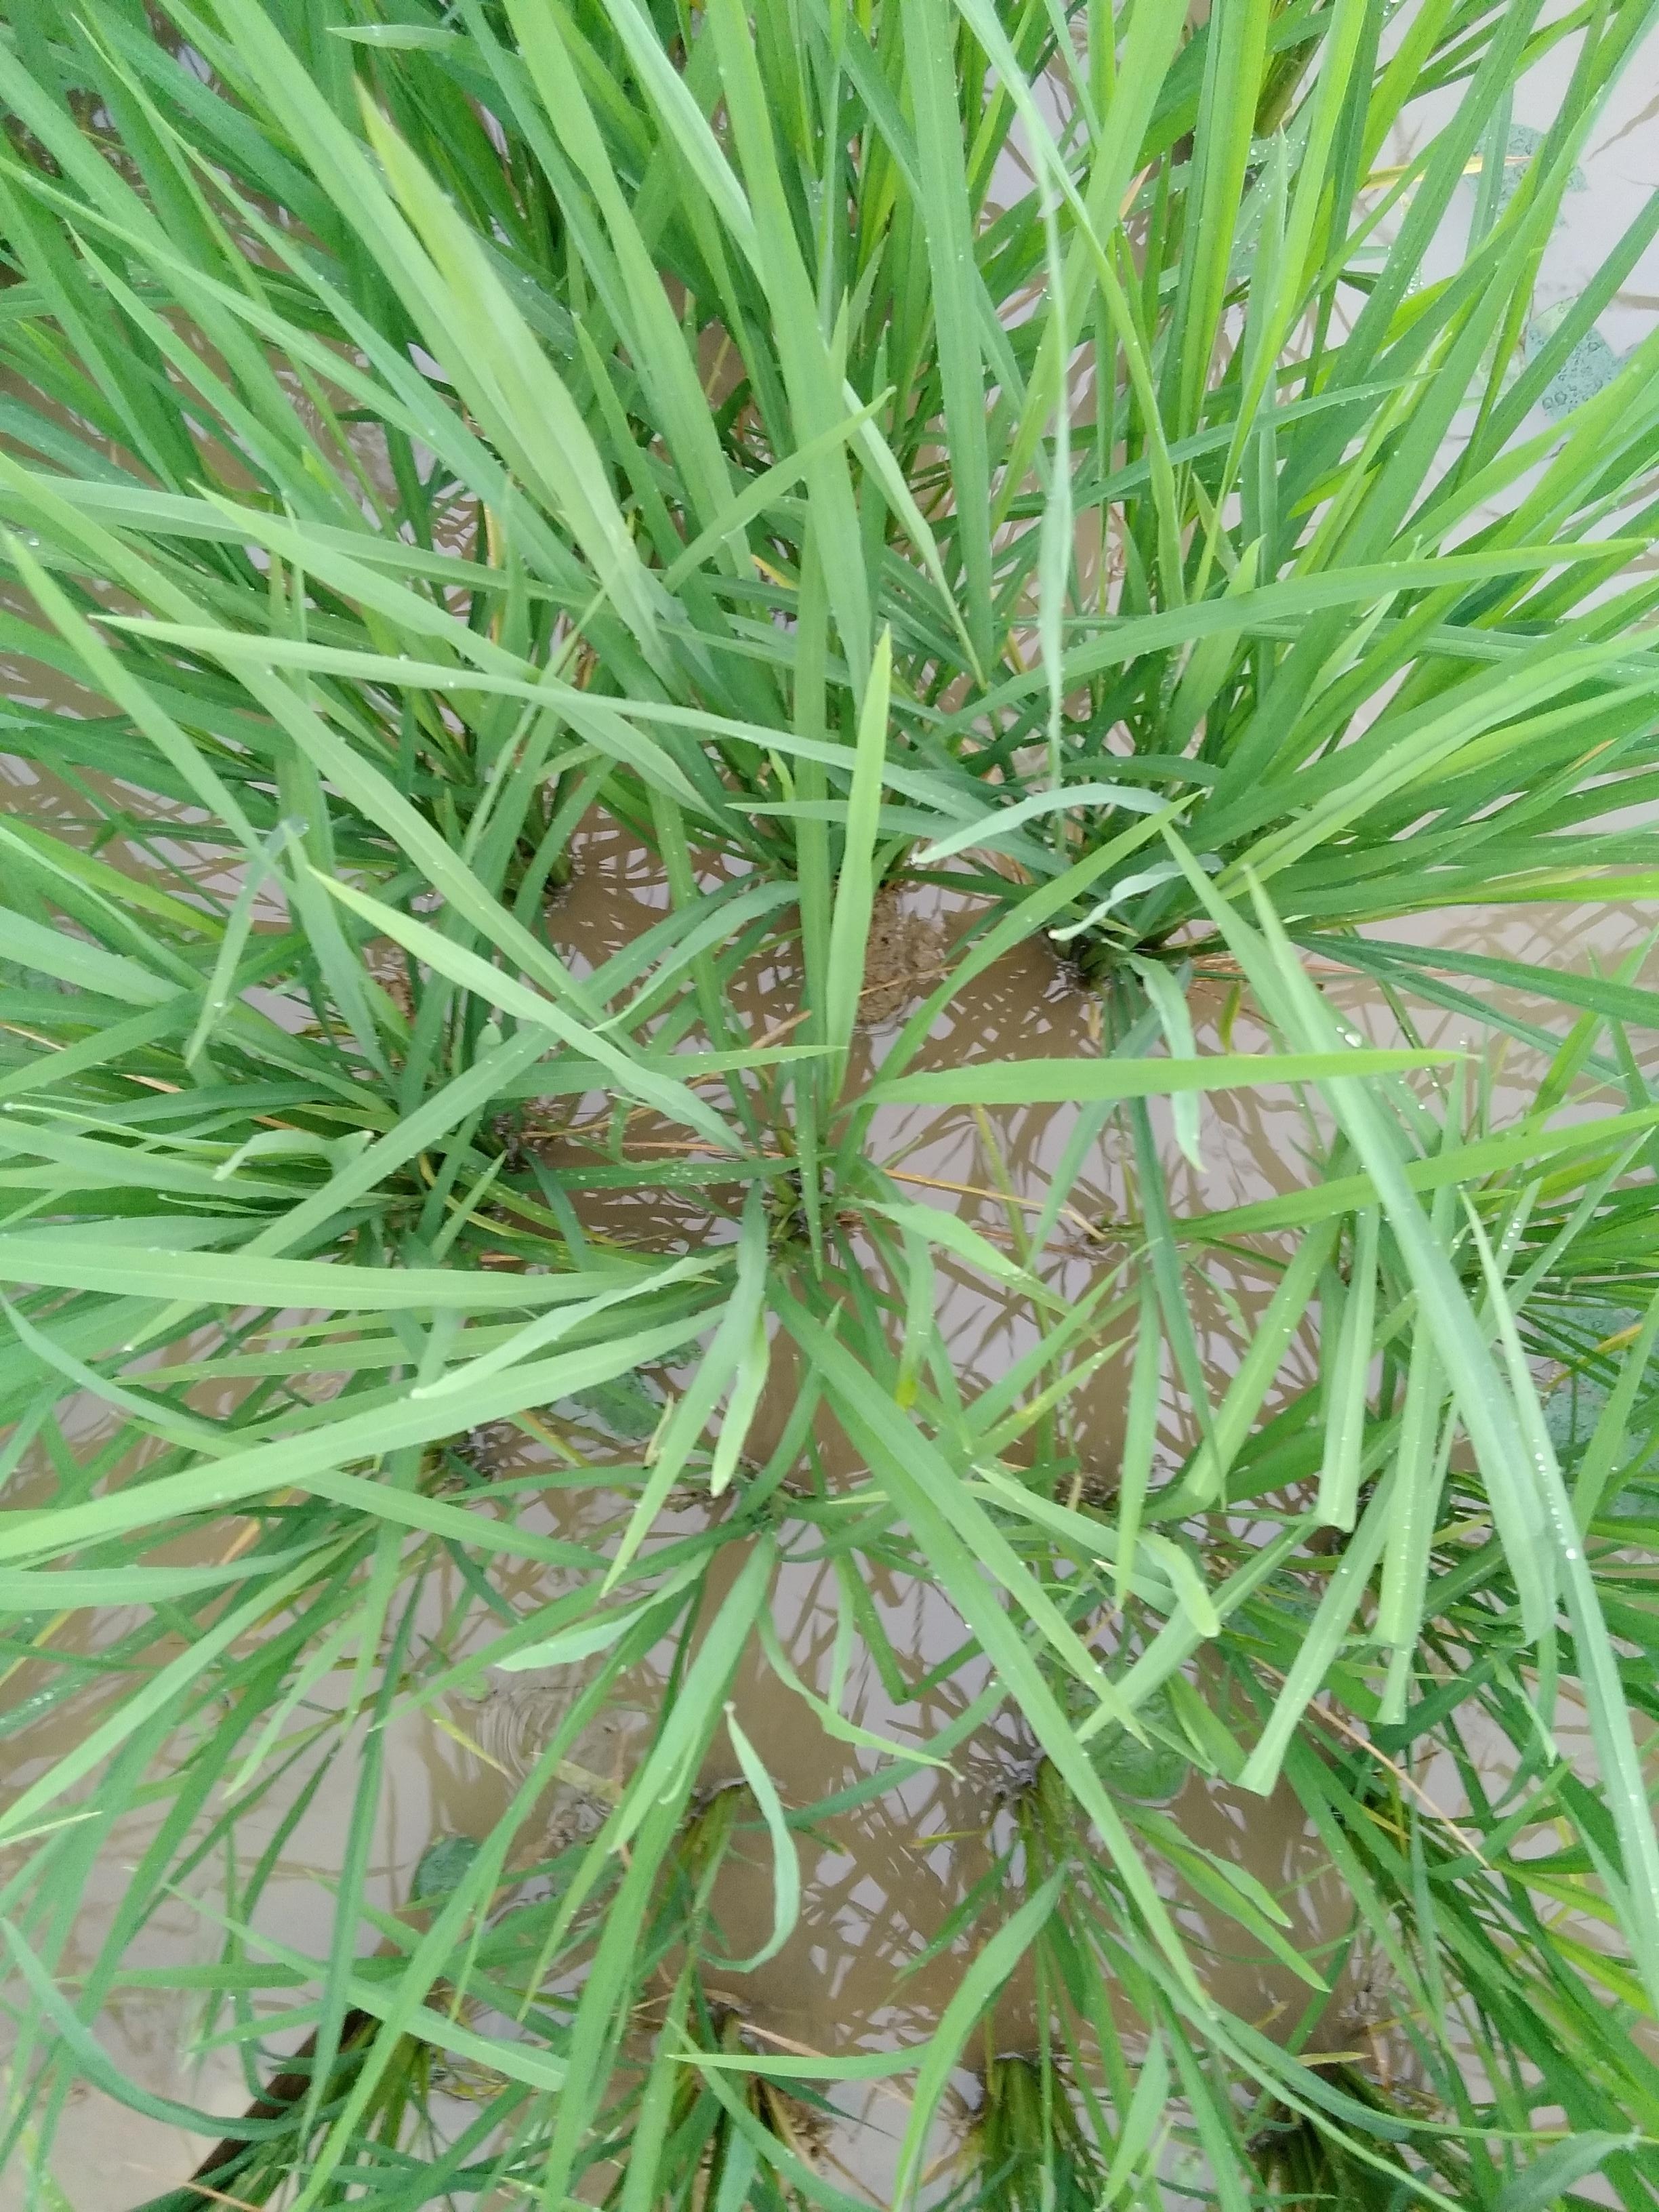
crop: rice
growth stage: vegetative
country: Nigeria
